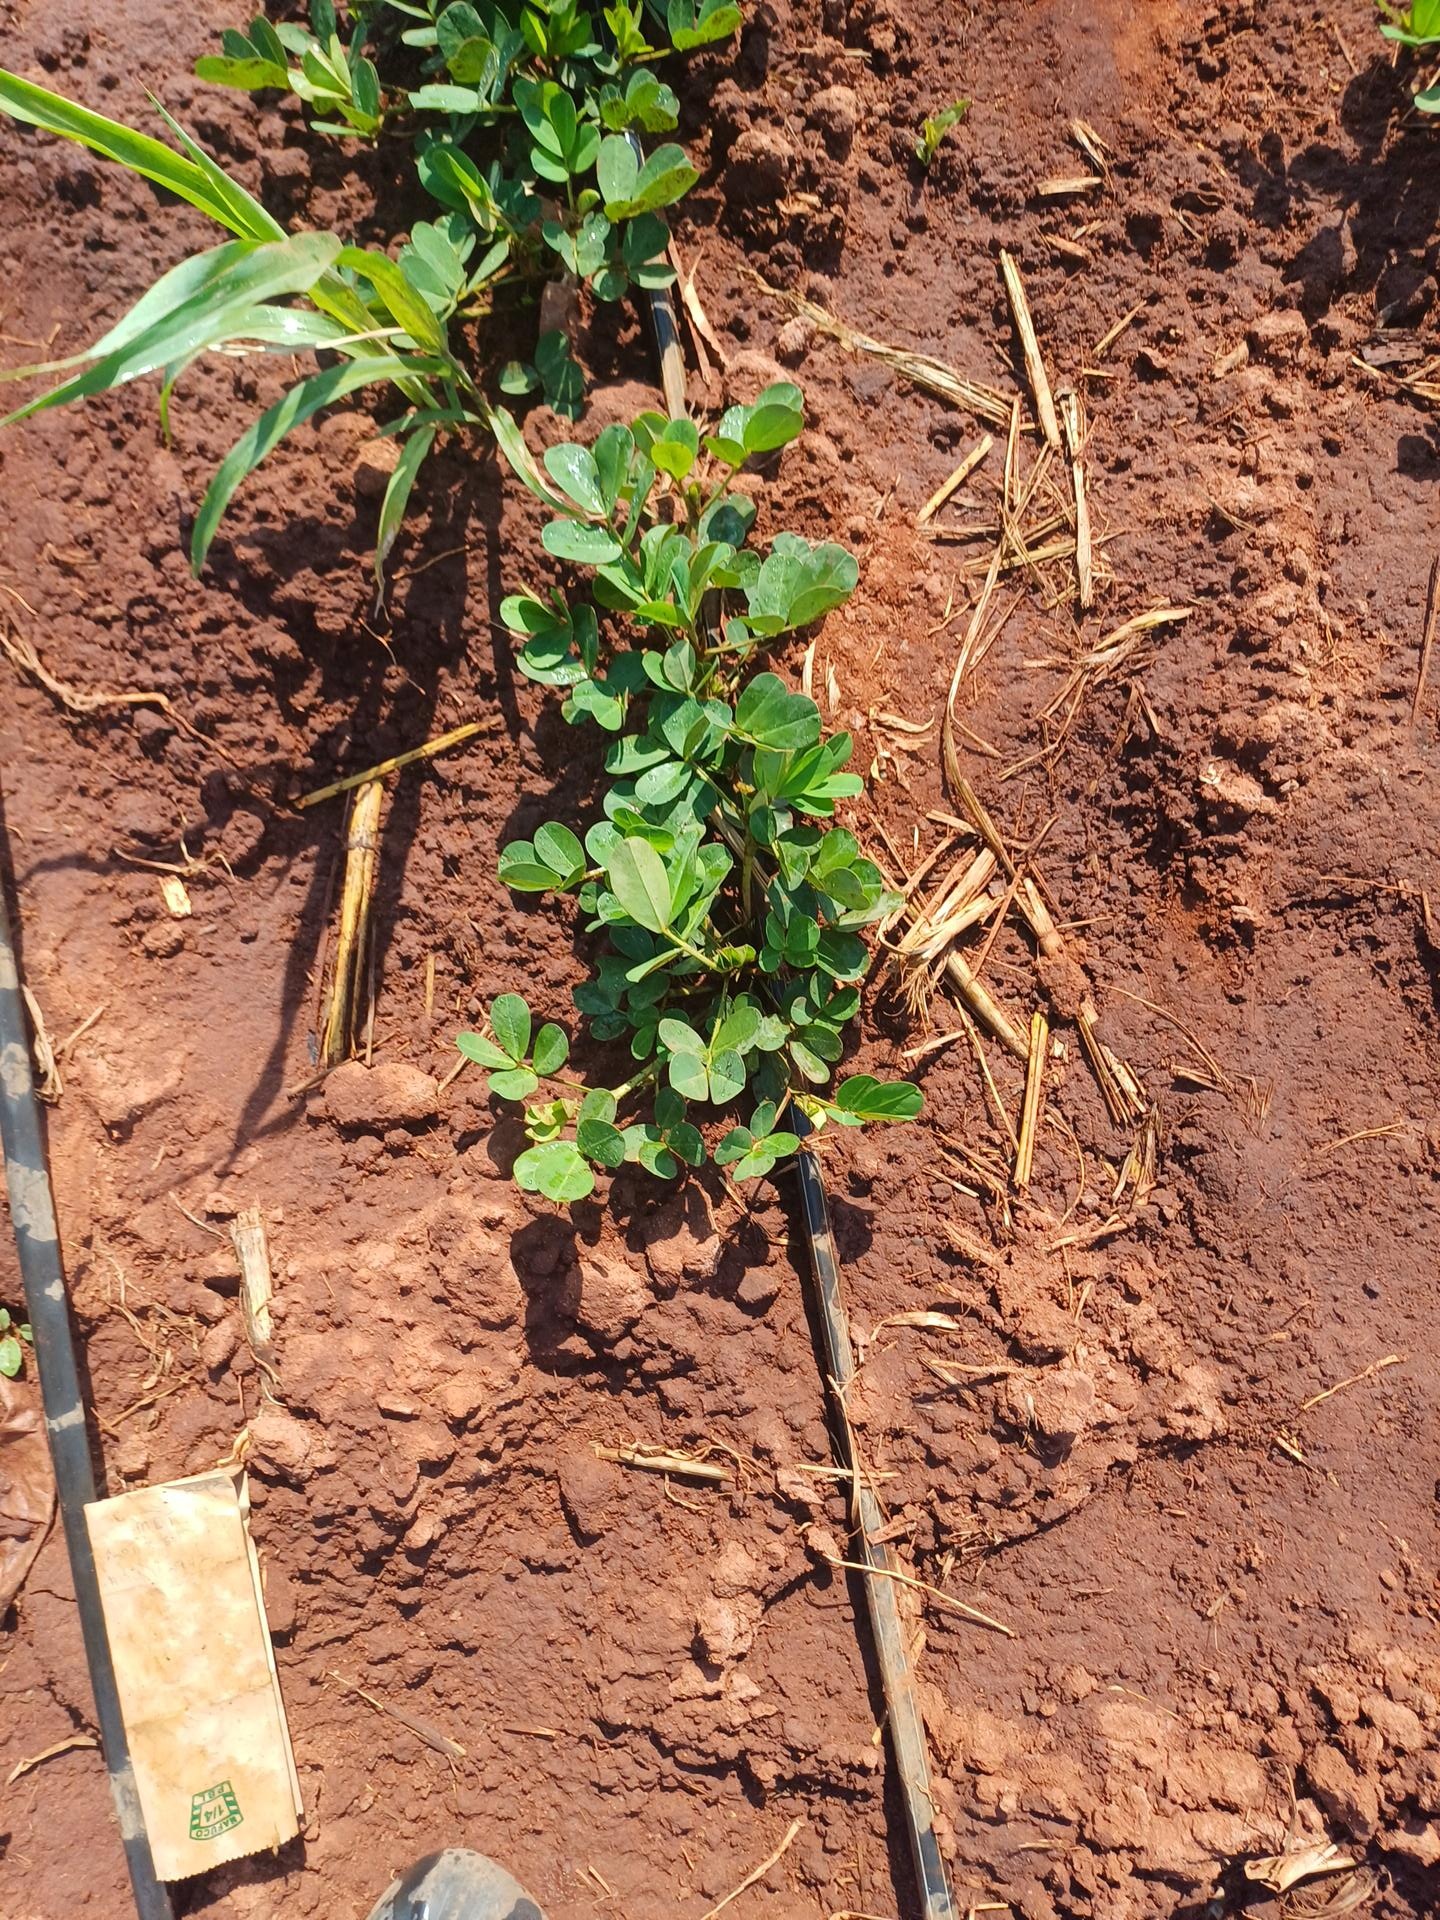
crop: groundnut
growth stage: vegetative
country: Kenya
